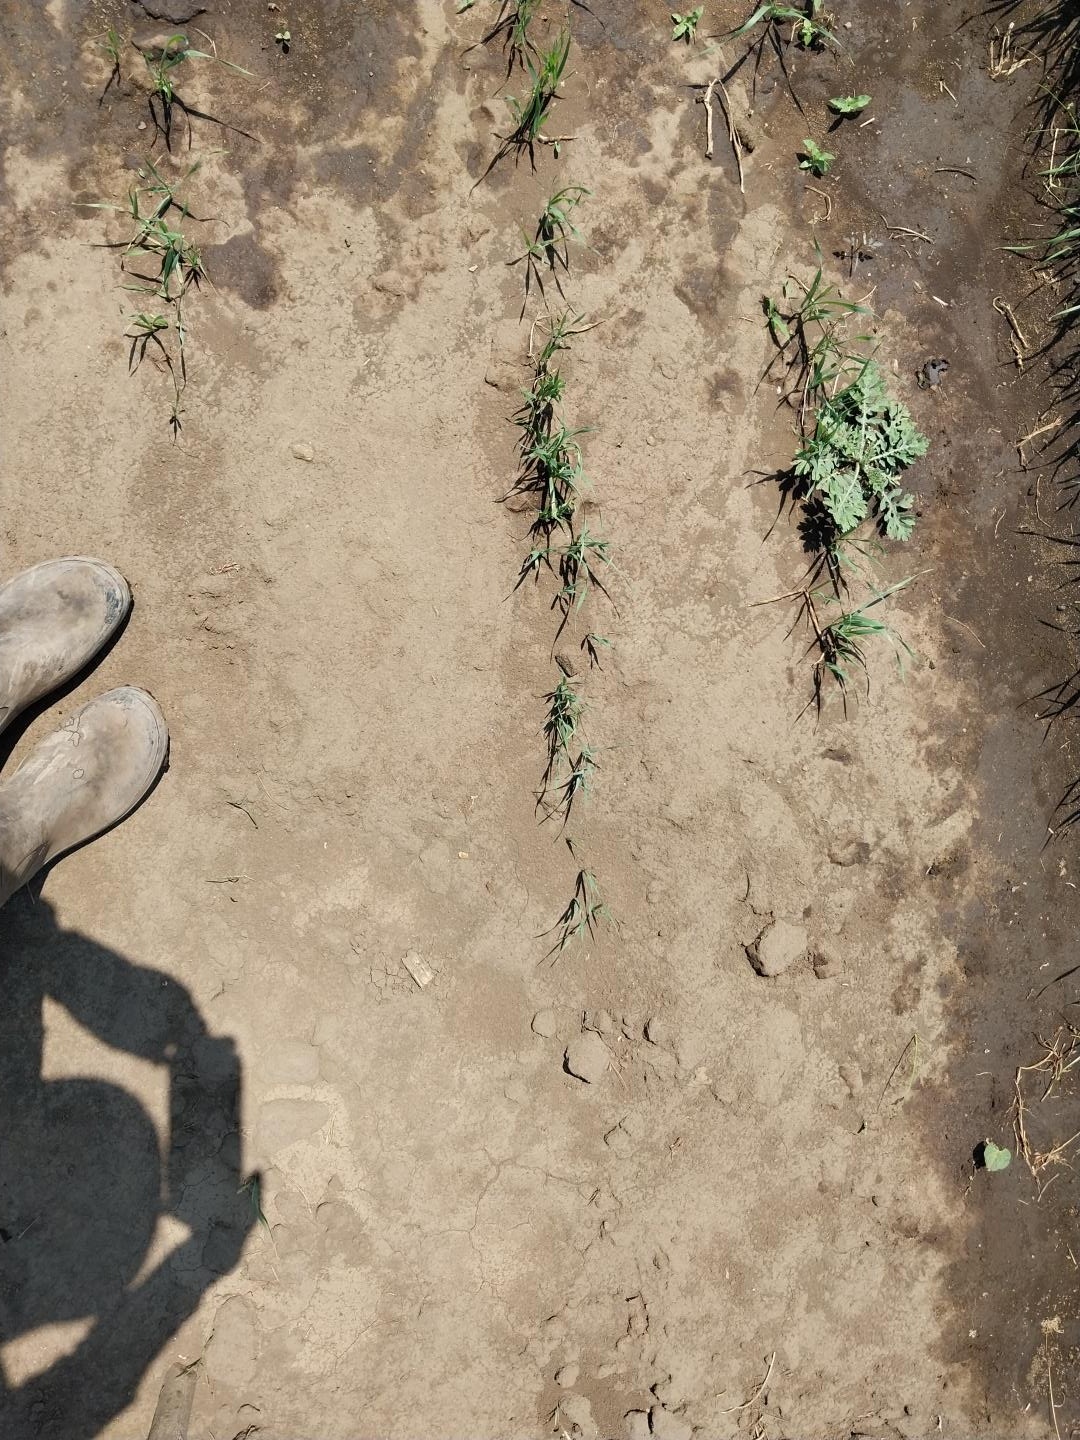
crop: wheat
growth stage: vegetative
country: Tanzania
